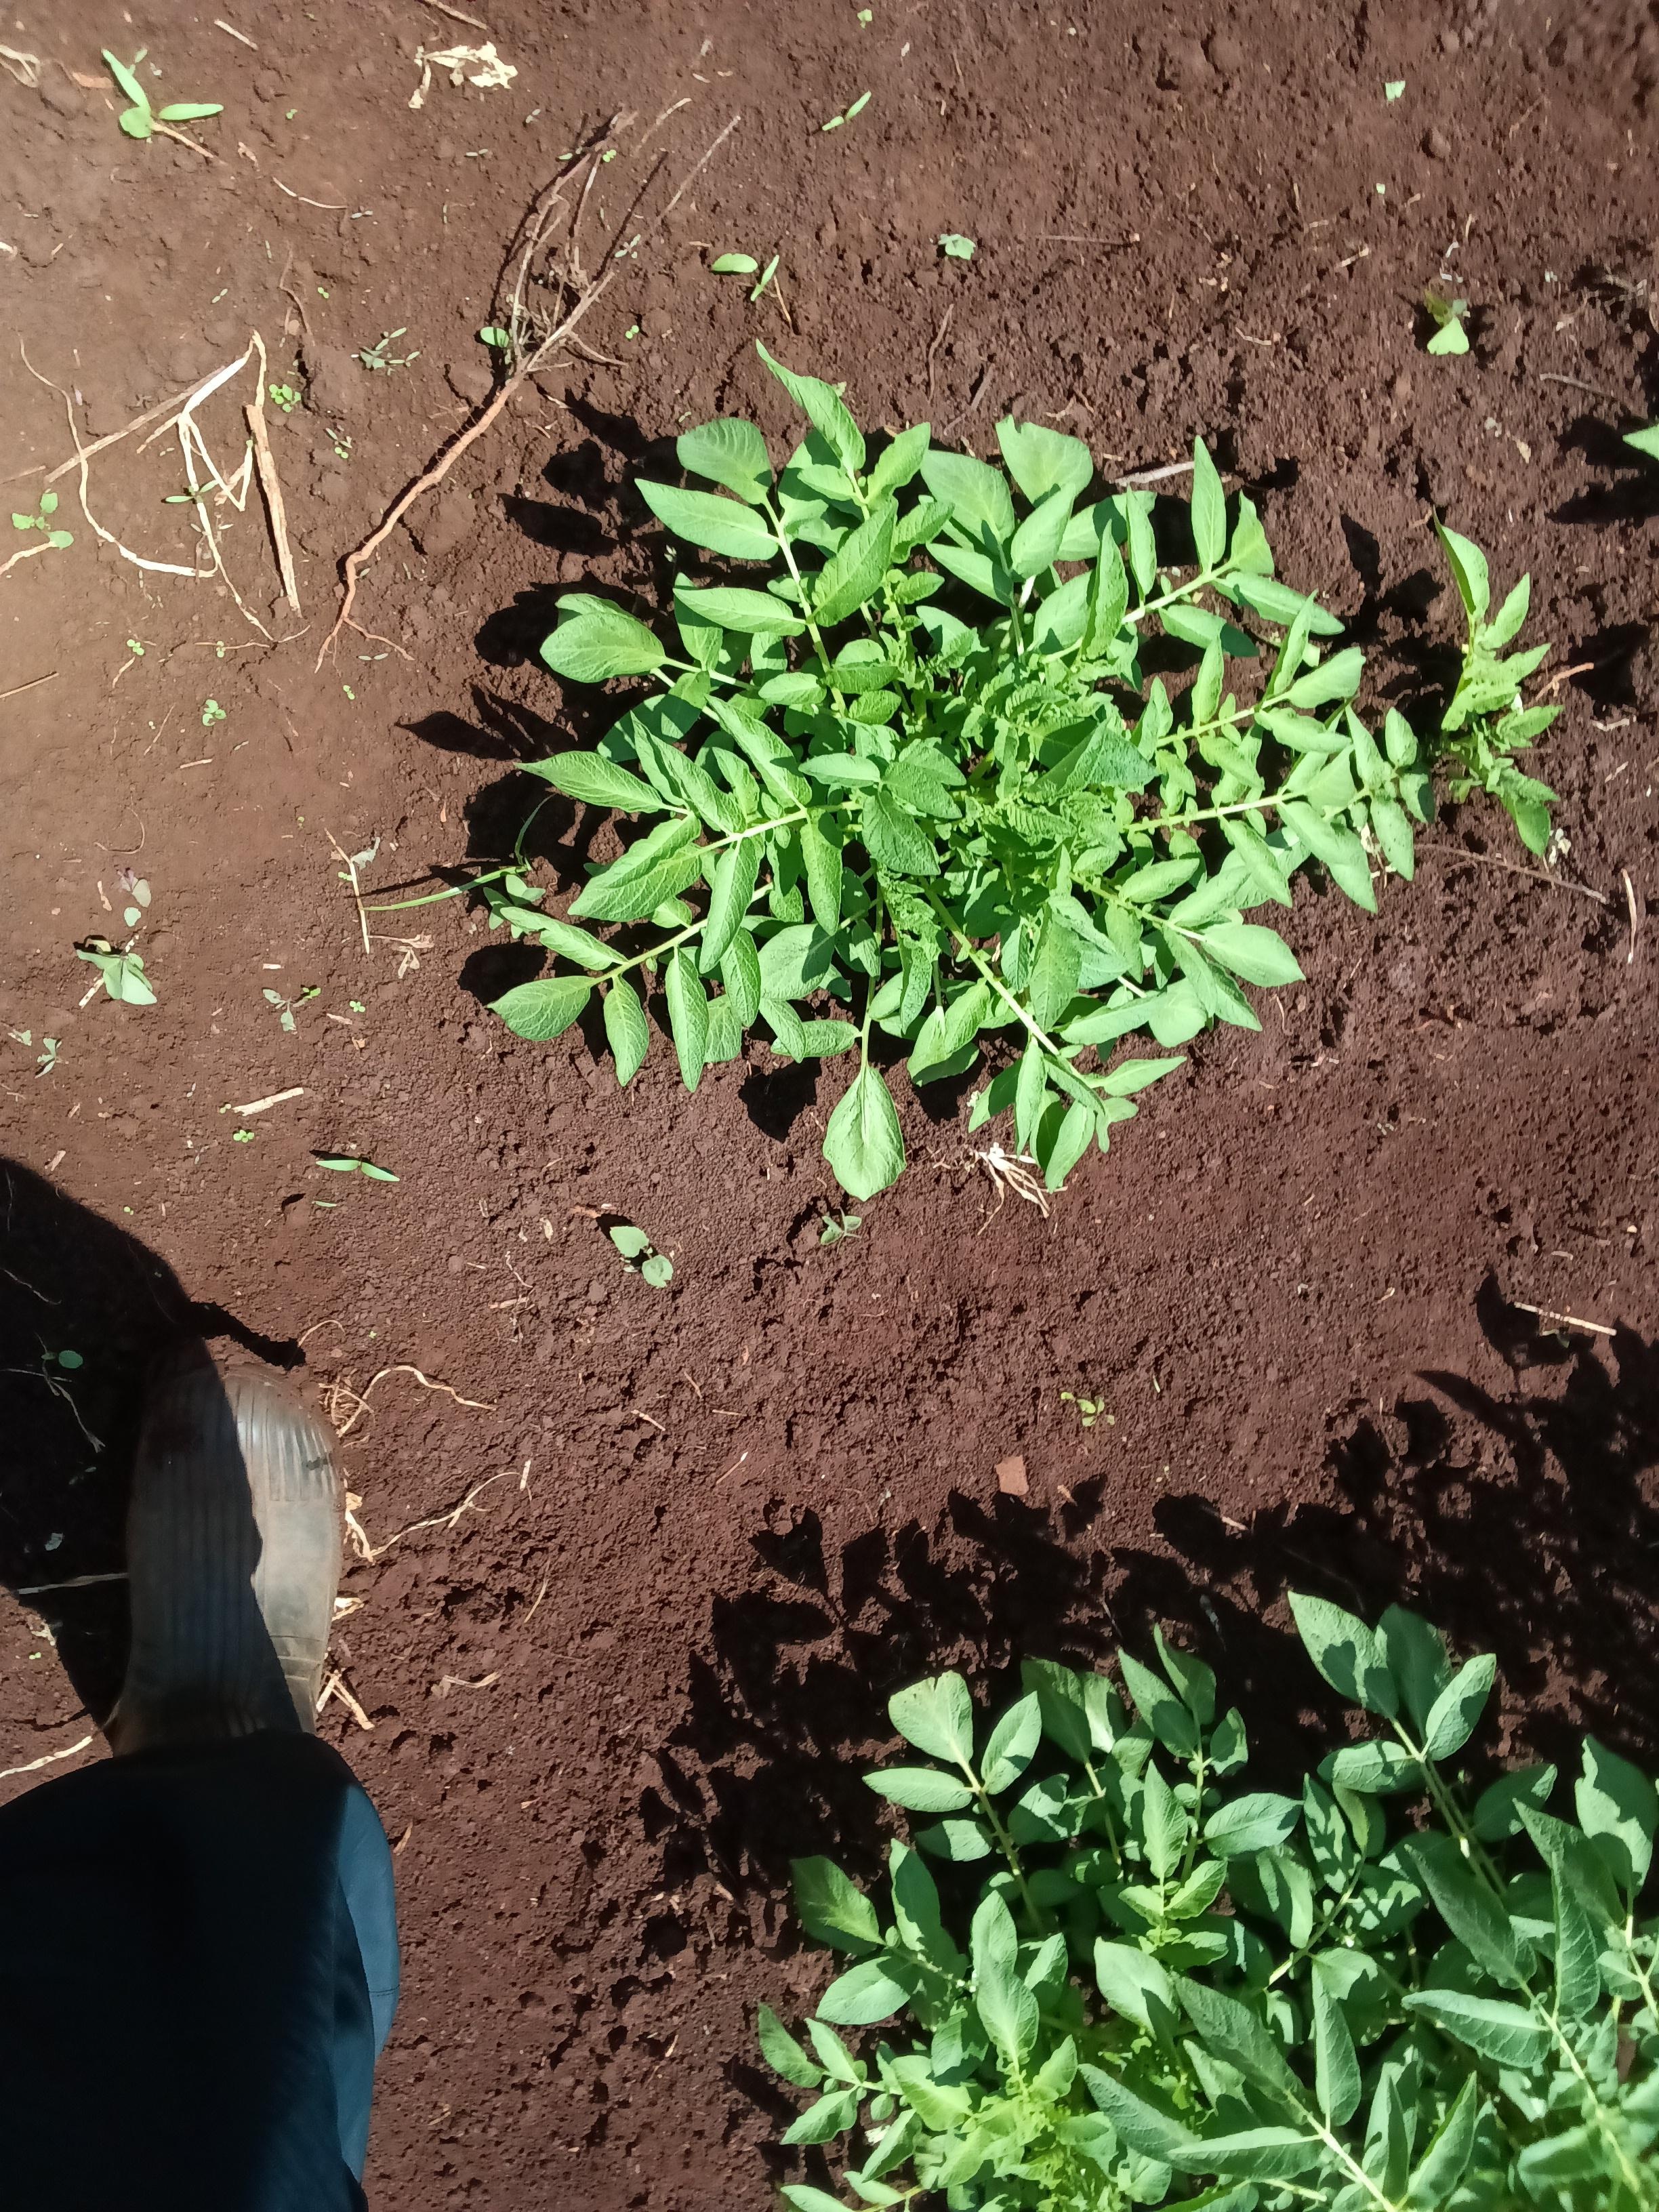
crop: potato
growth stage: vegetative
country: Kenya
